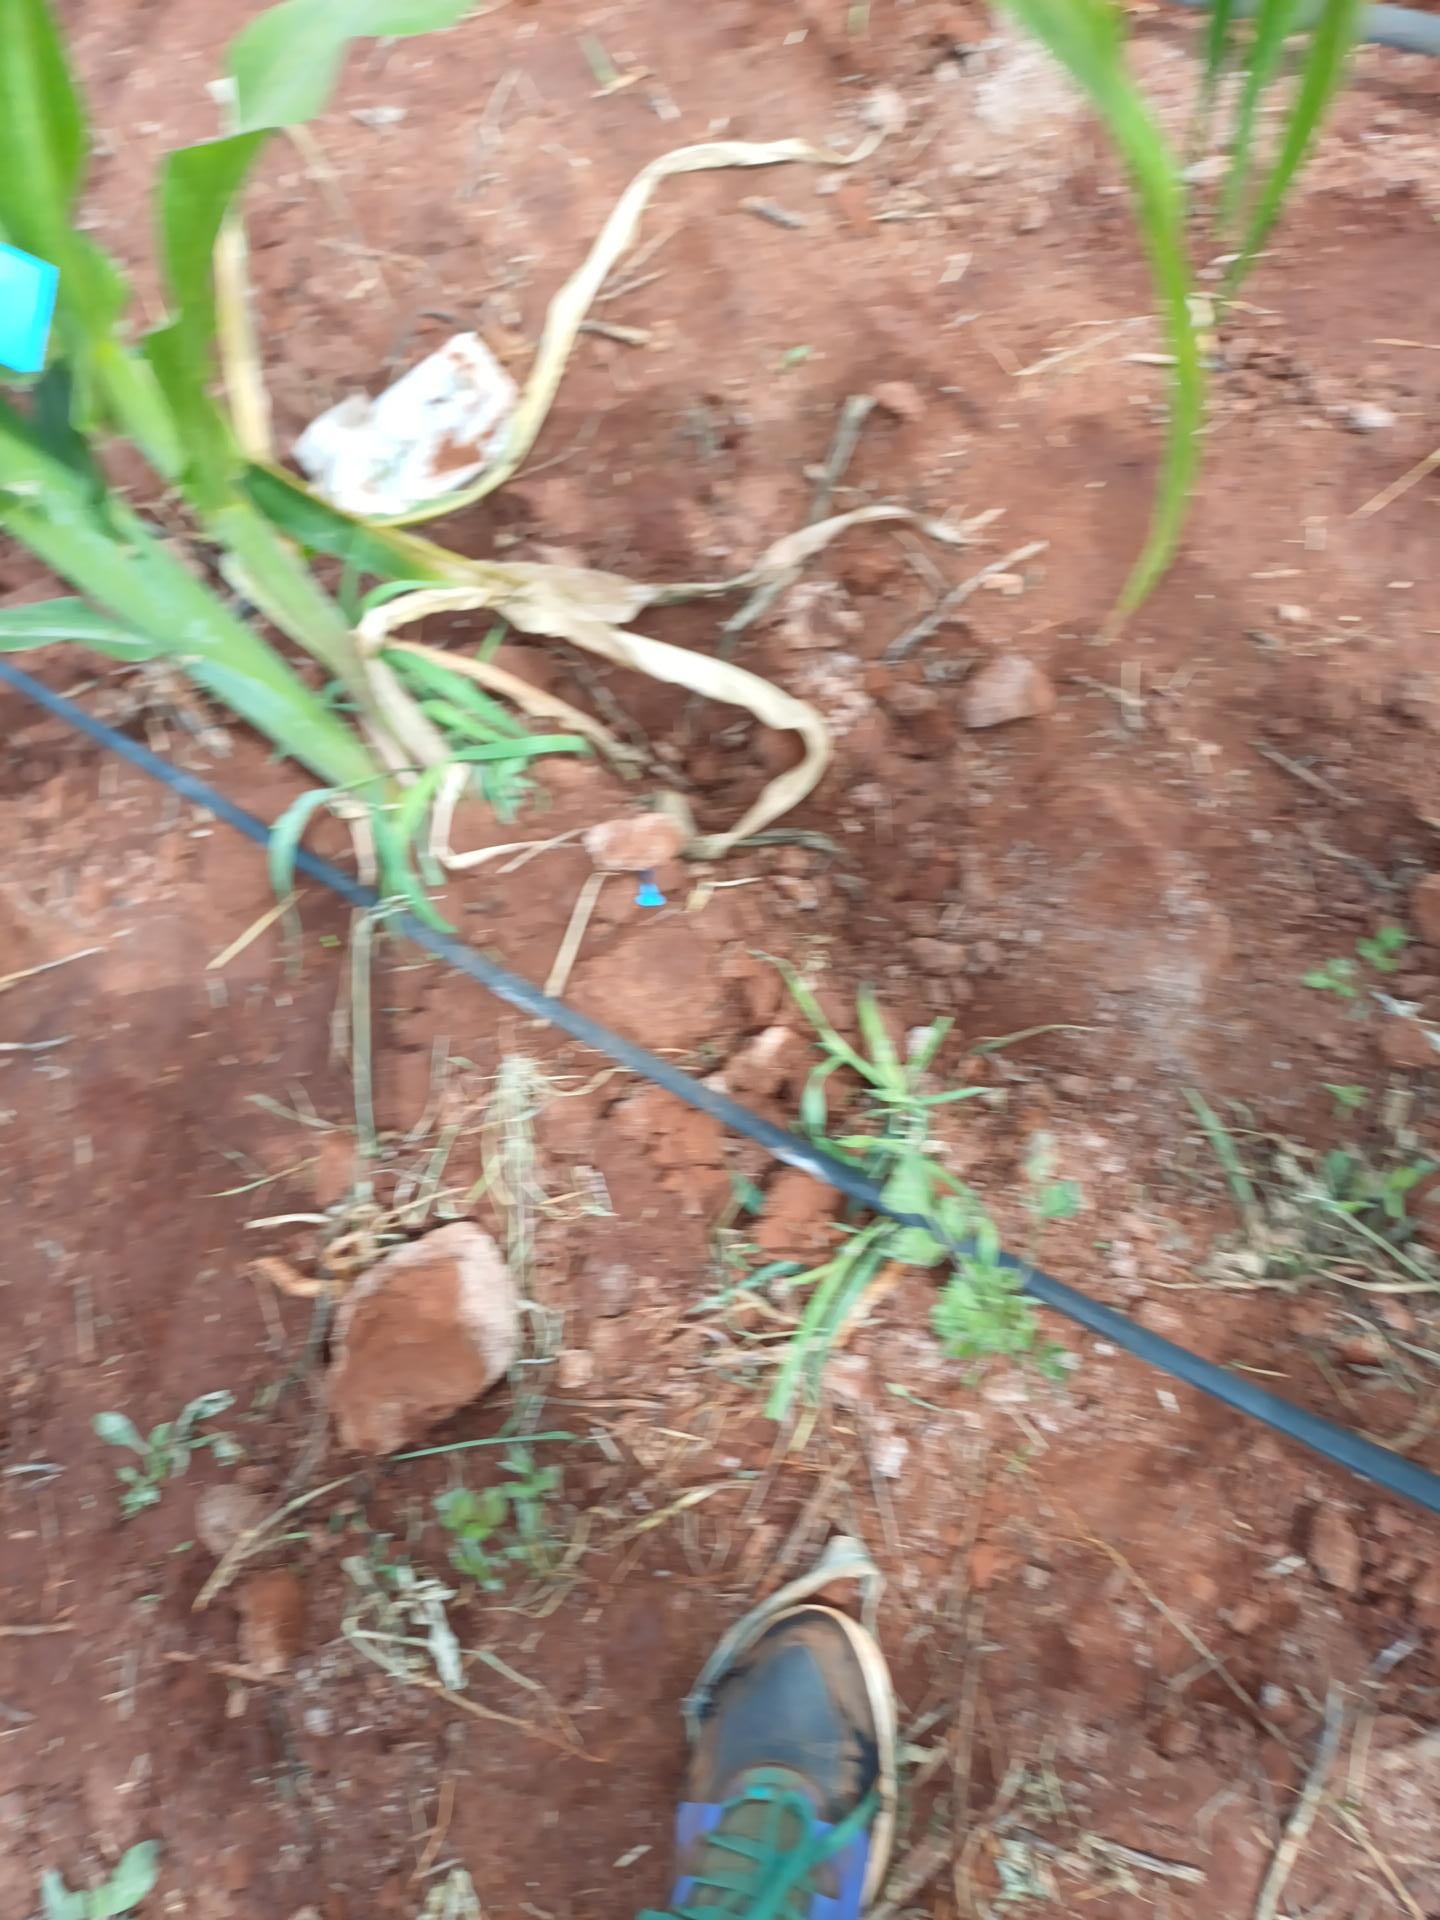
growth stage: vegetative
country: Kenya
